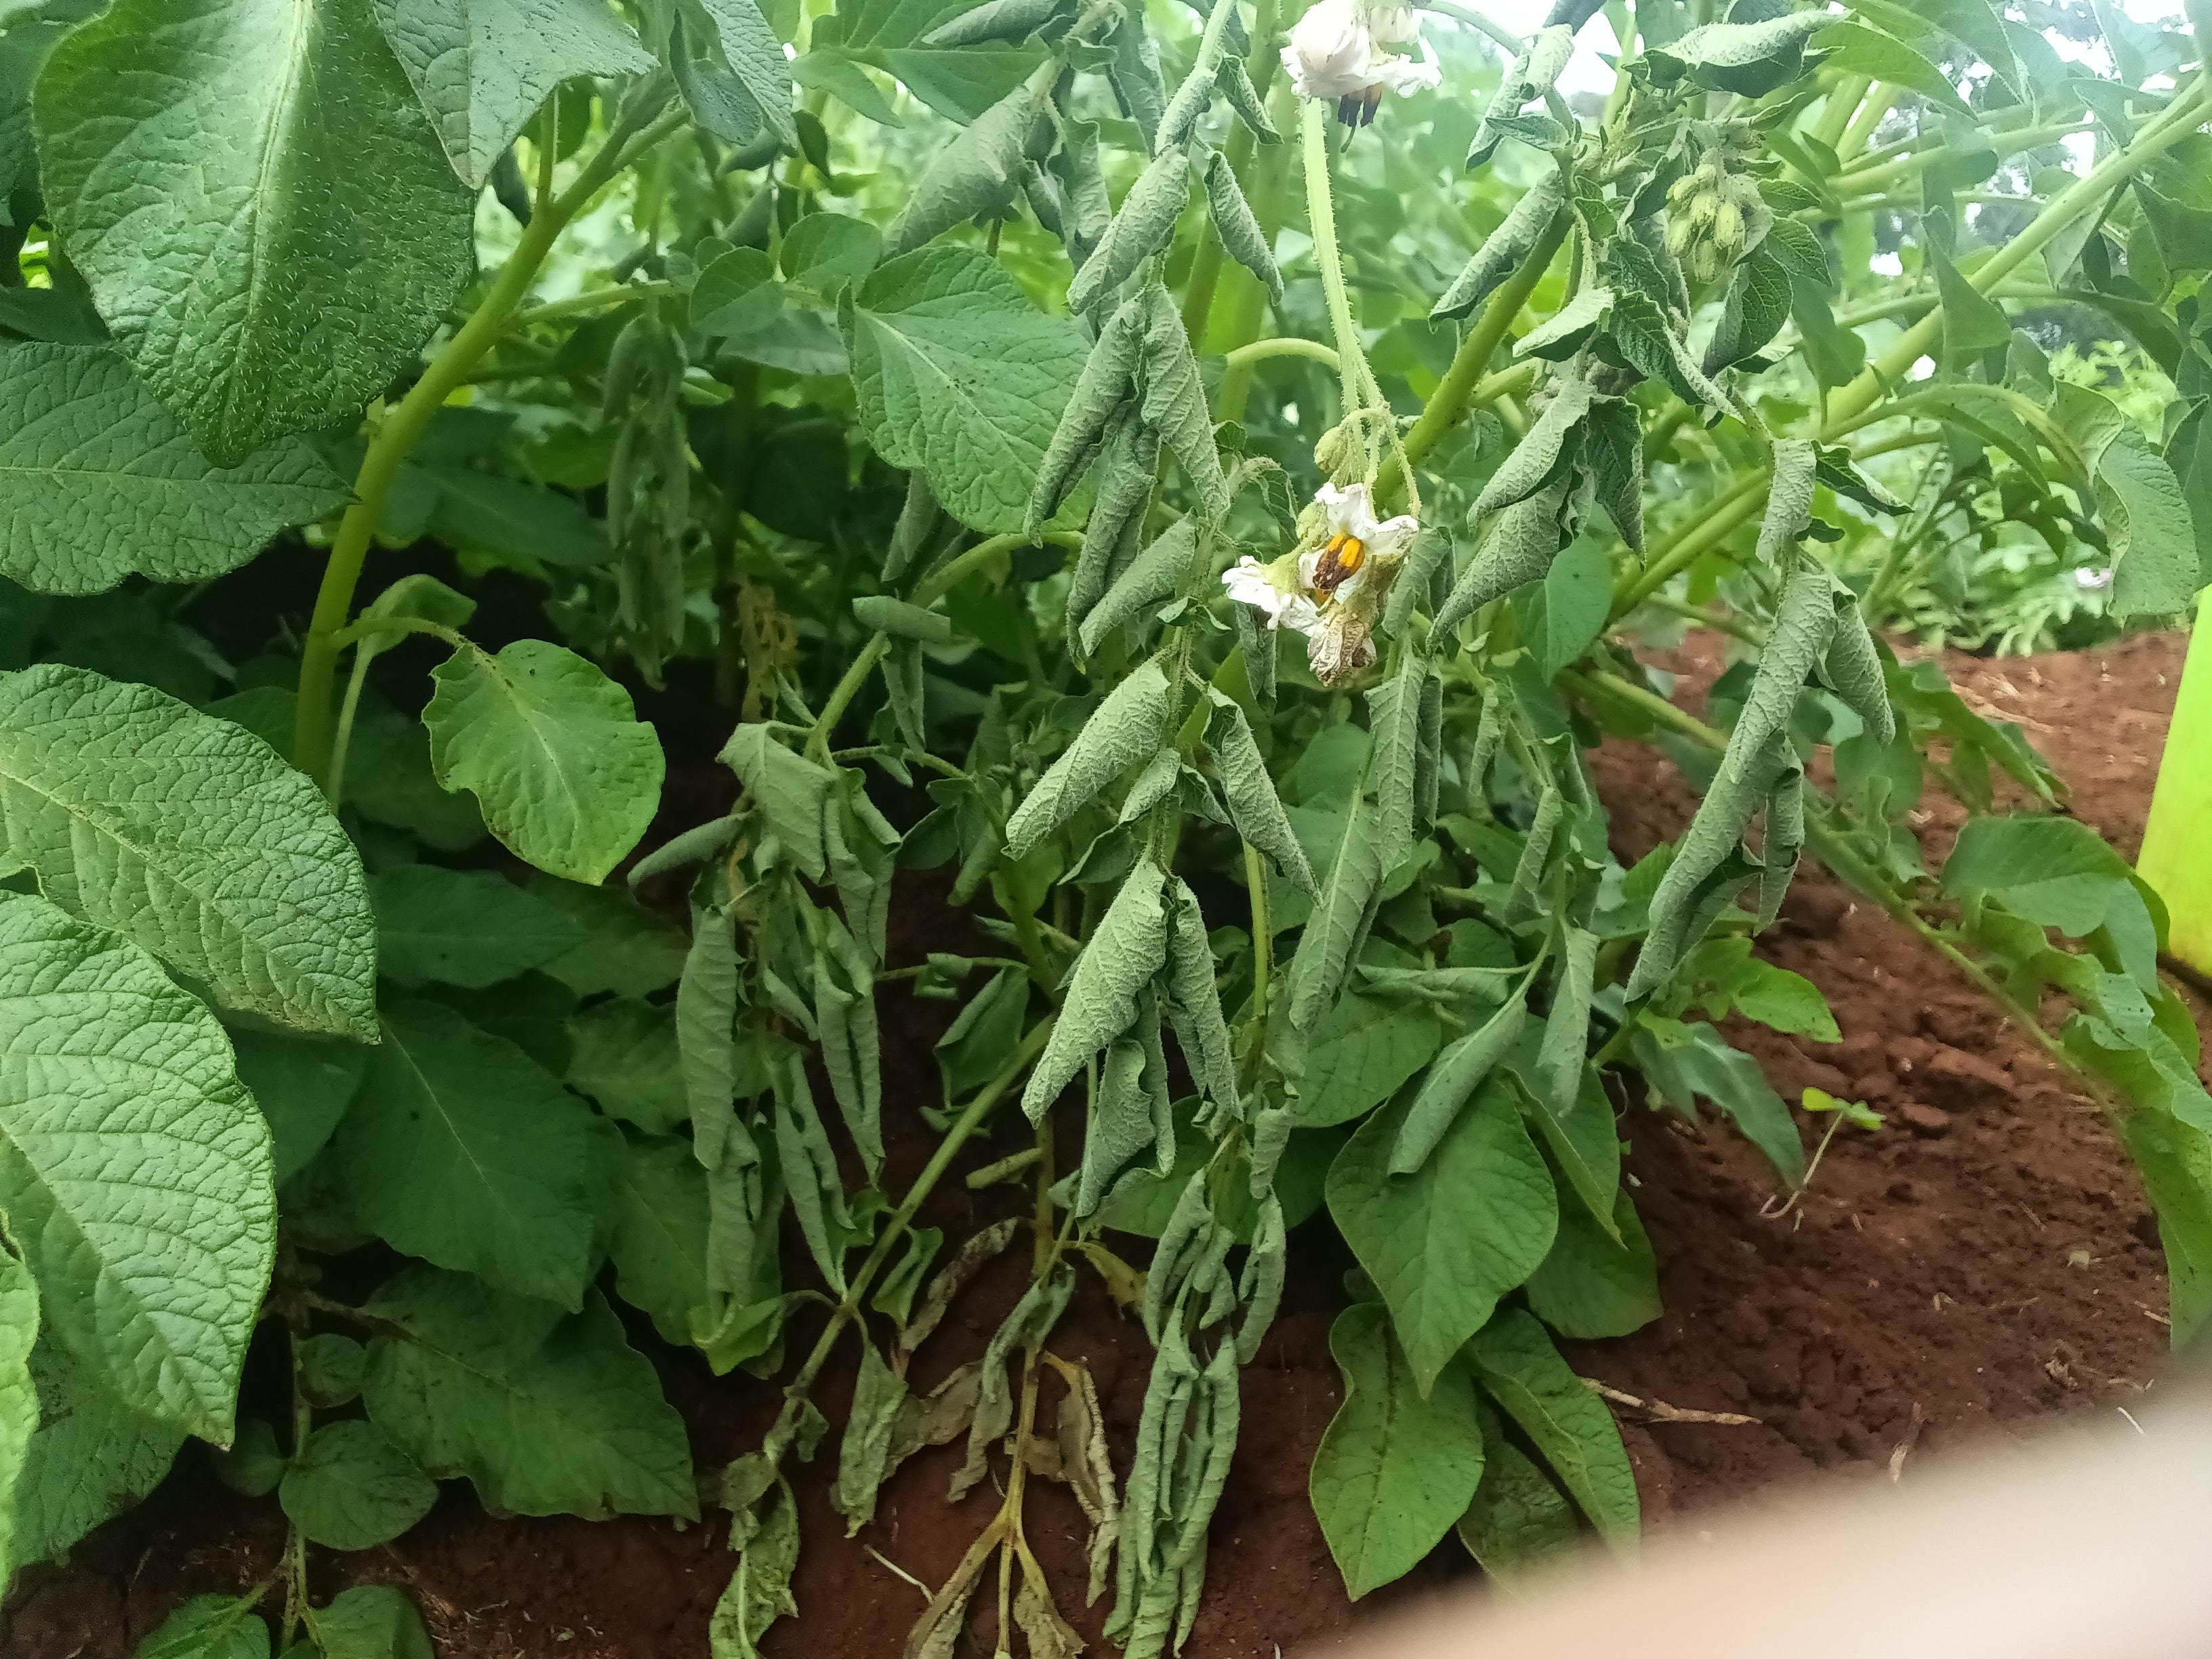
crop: potato
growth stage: flowering
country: Kenya
